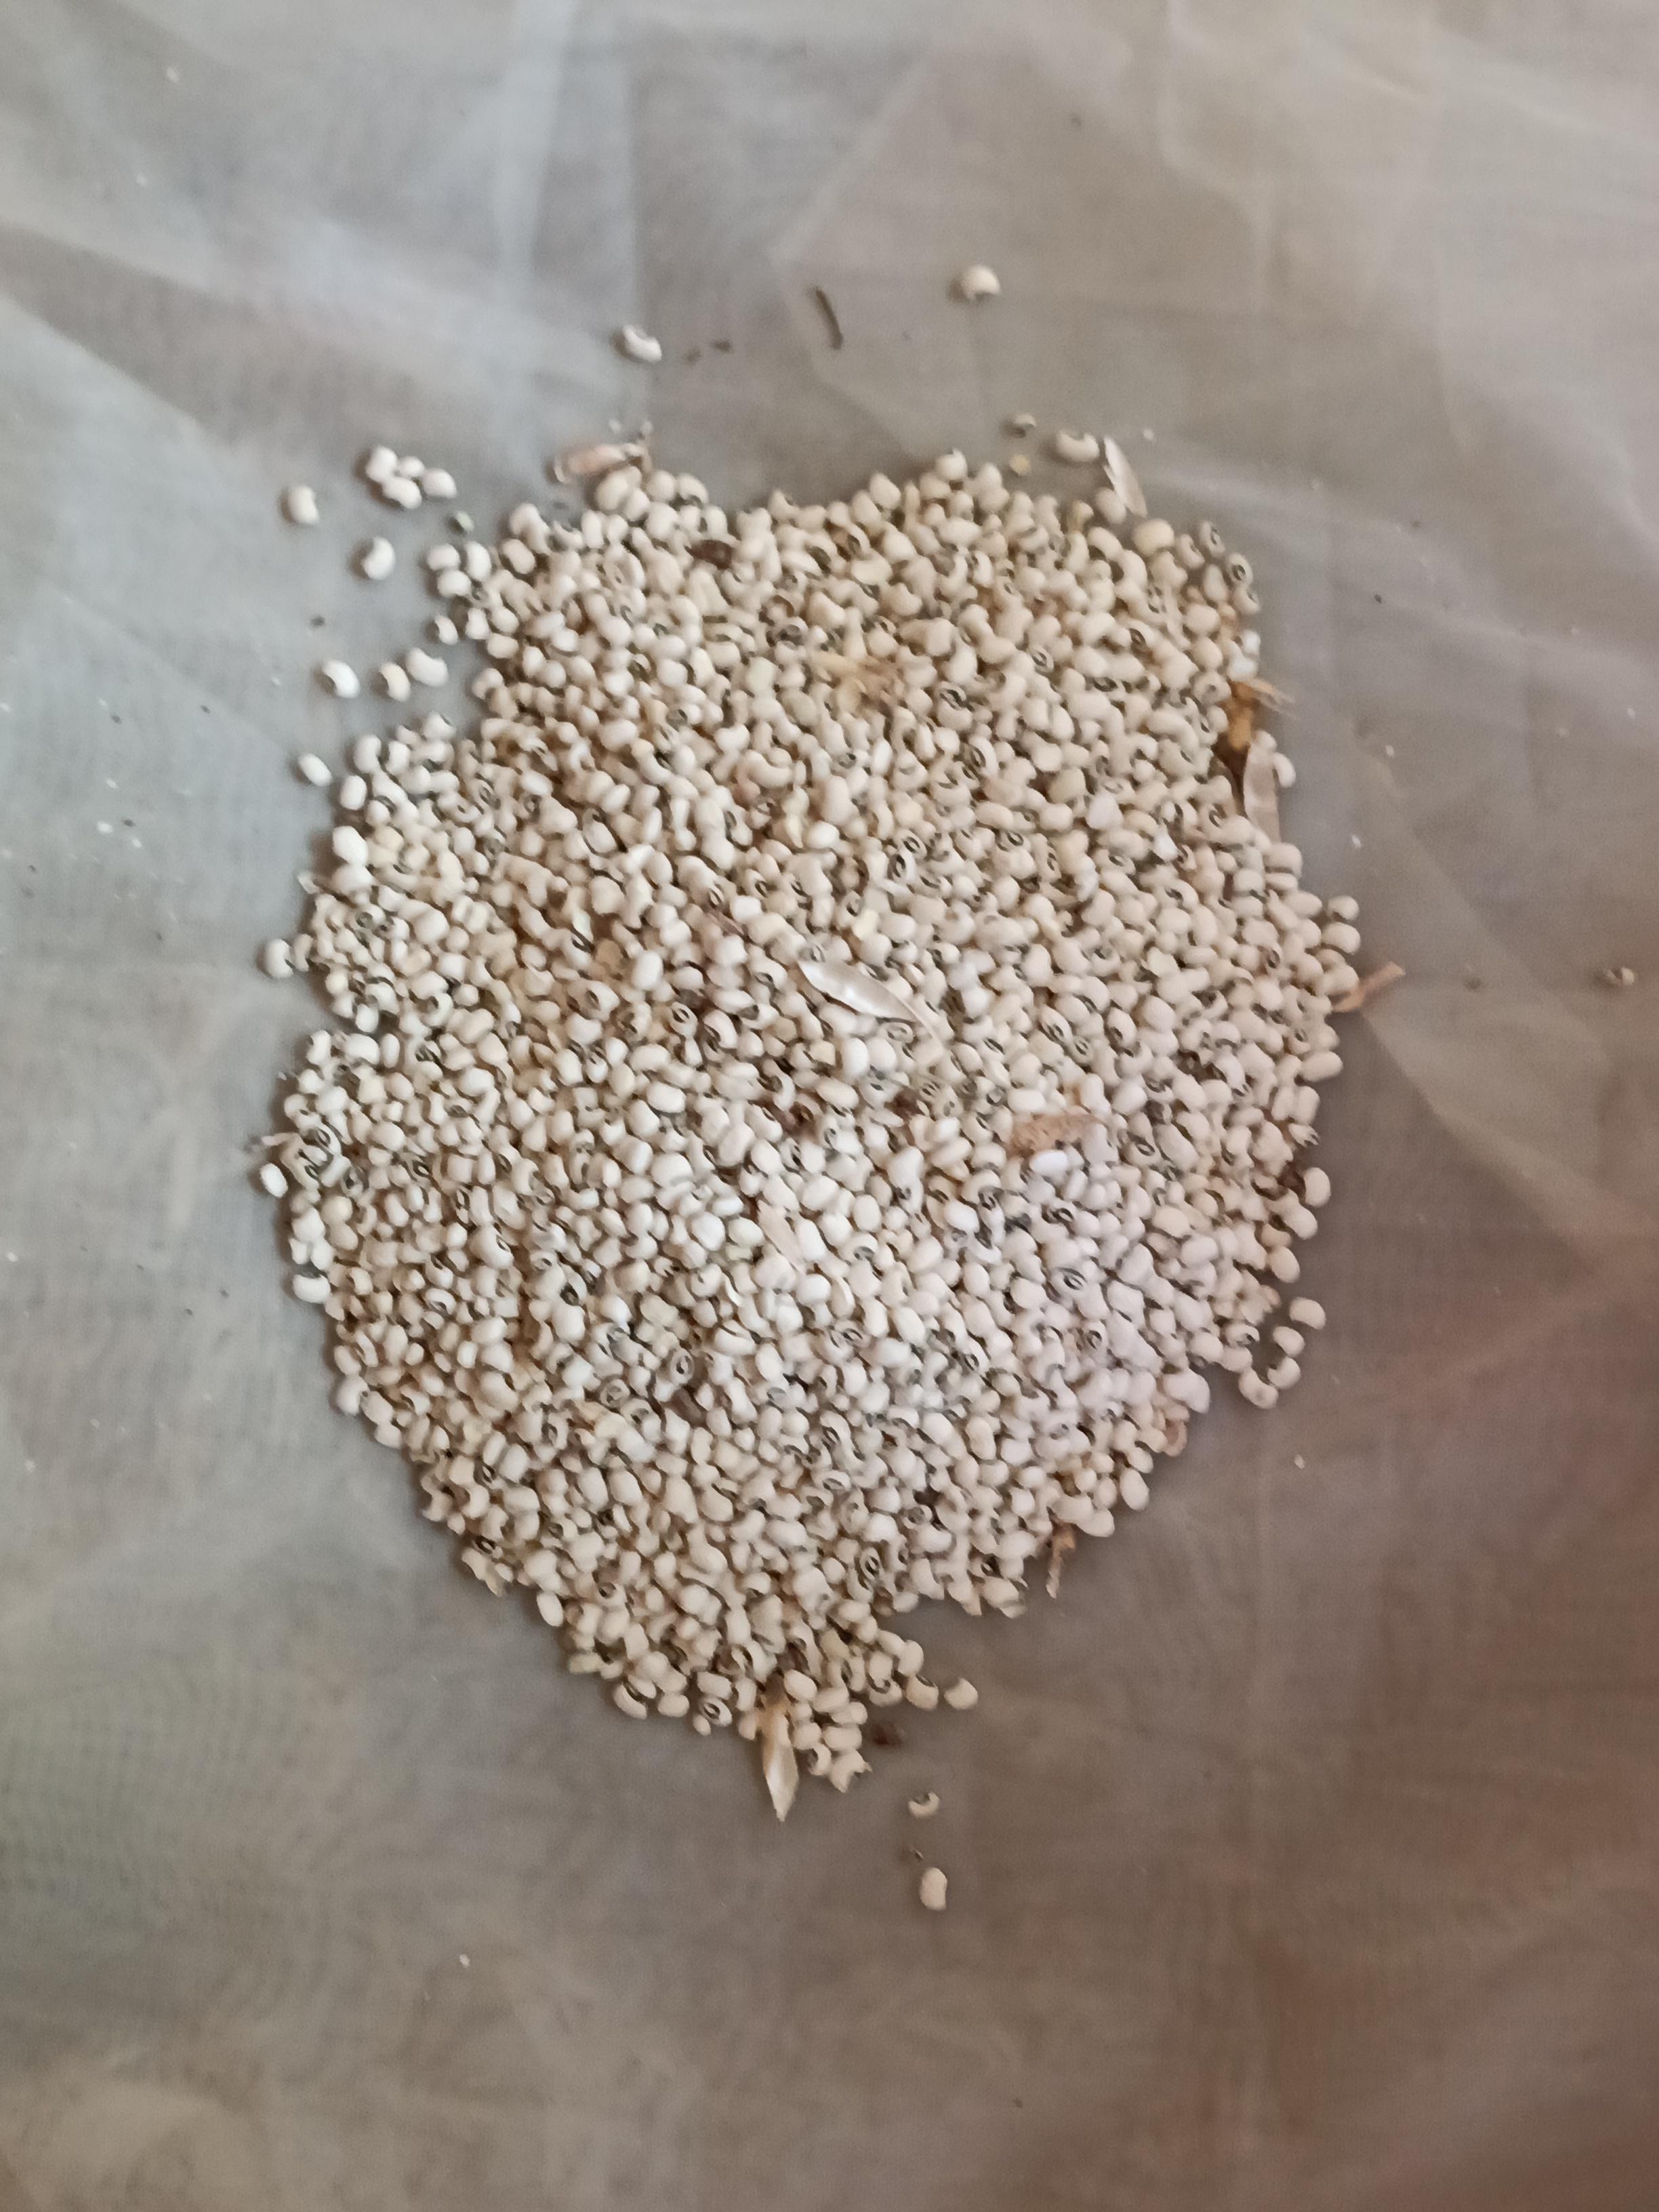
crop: cowpea
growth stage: harvest
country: Nigeria
